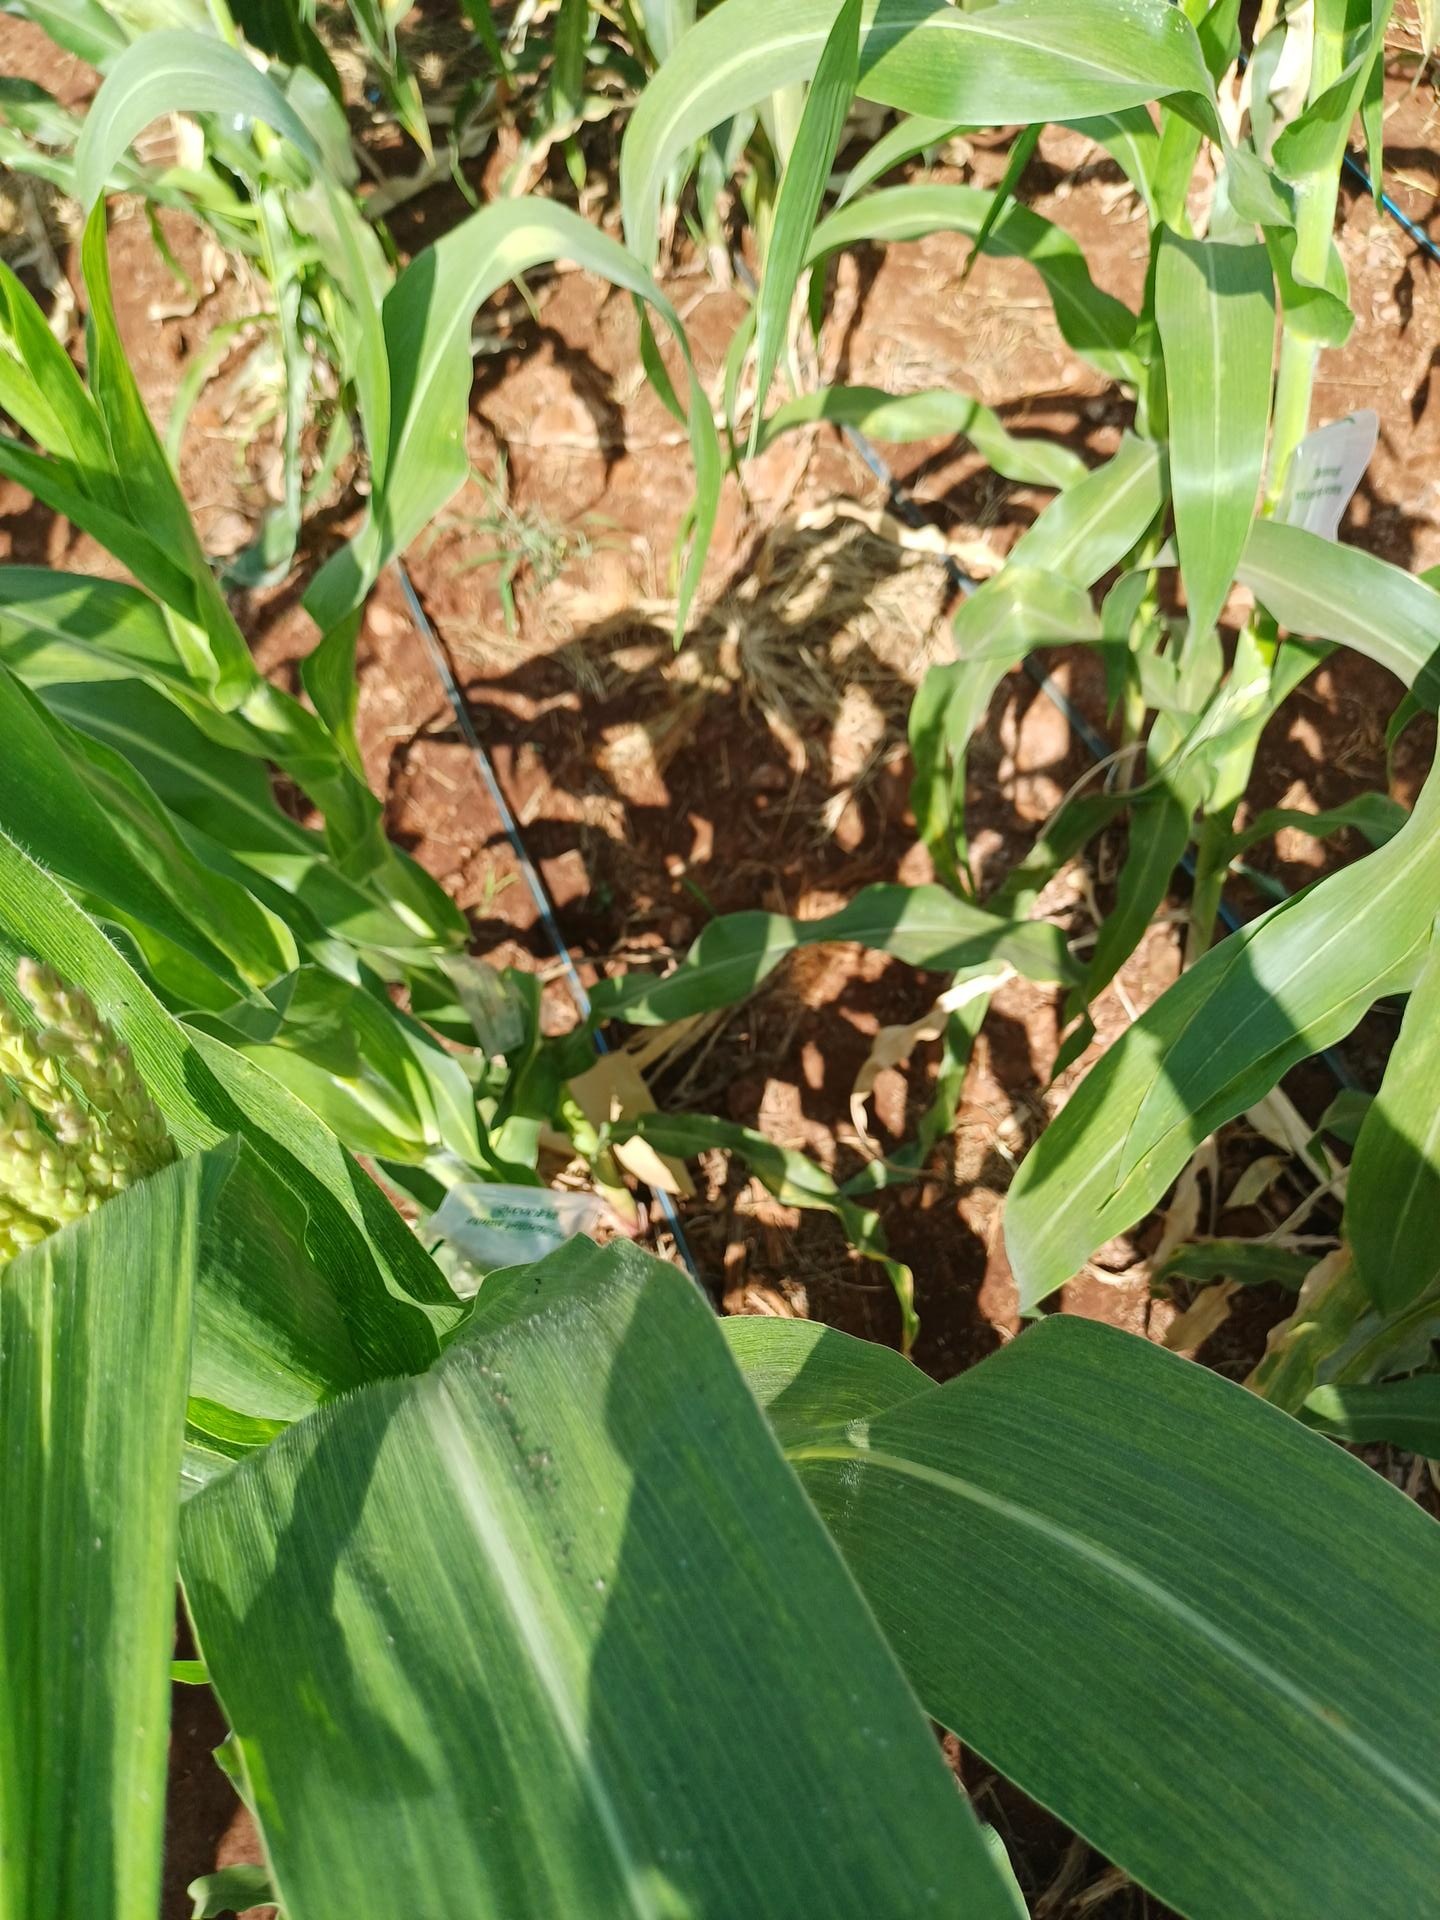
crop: maize
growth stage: vegetative
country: Kenya
